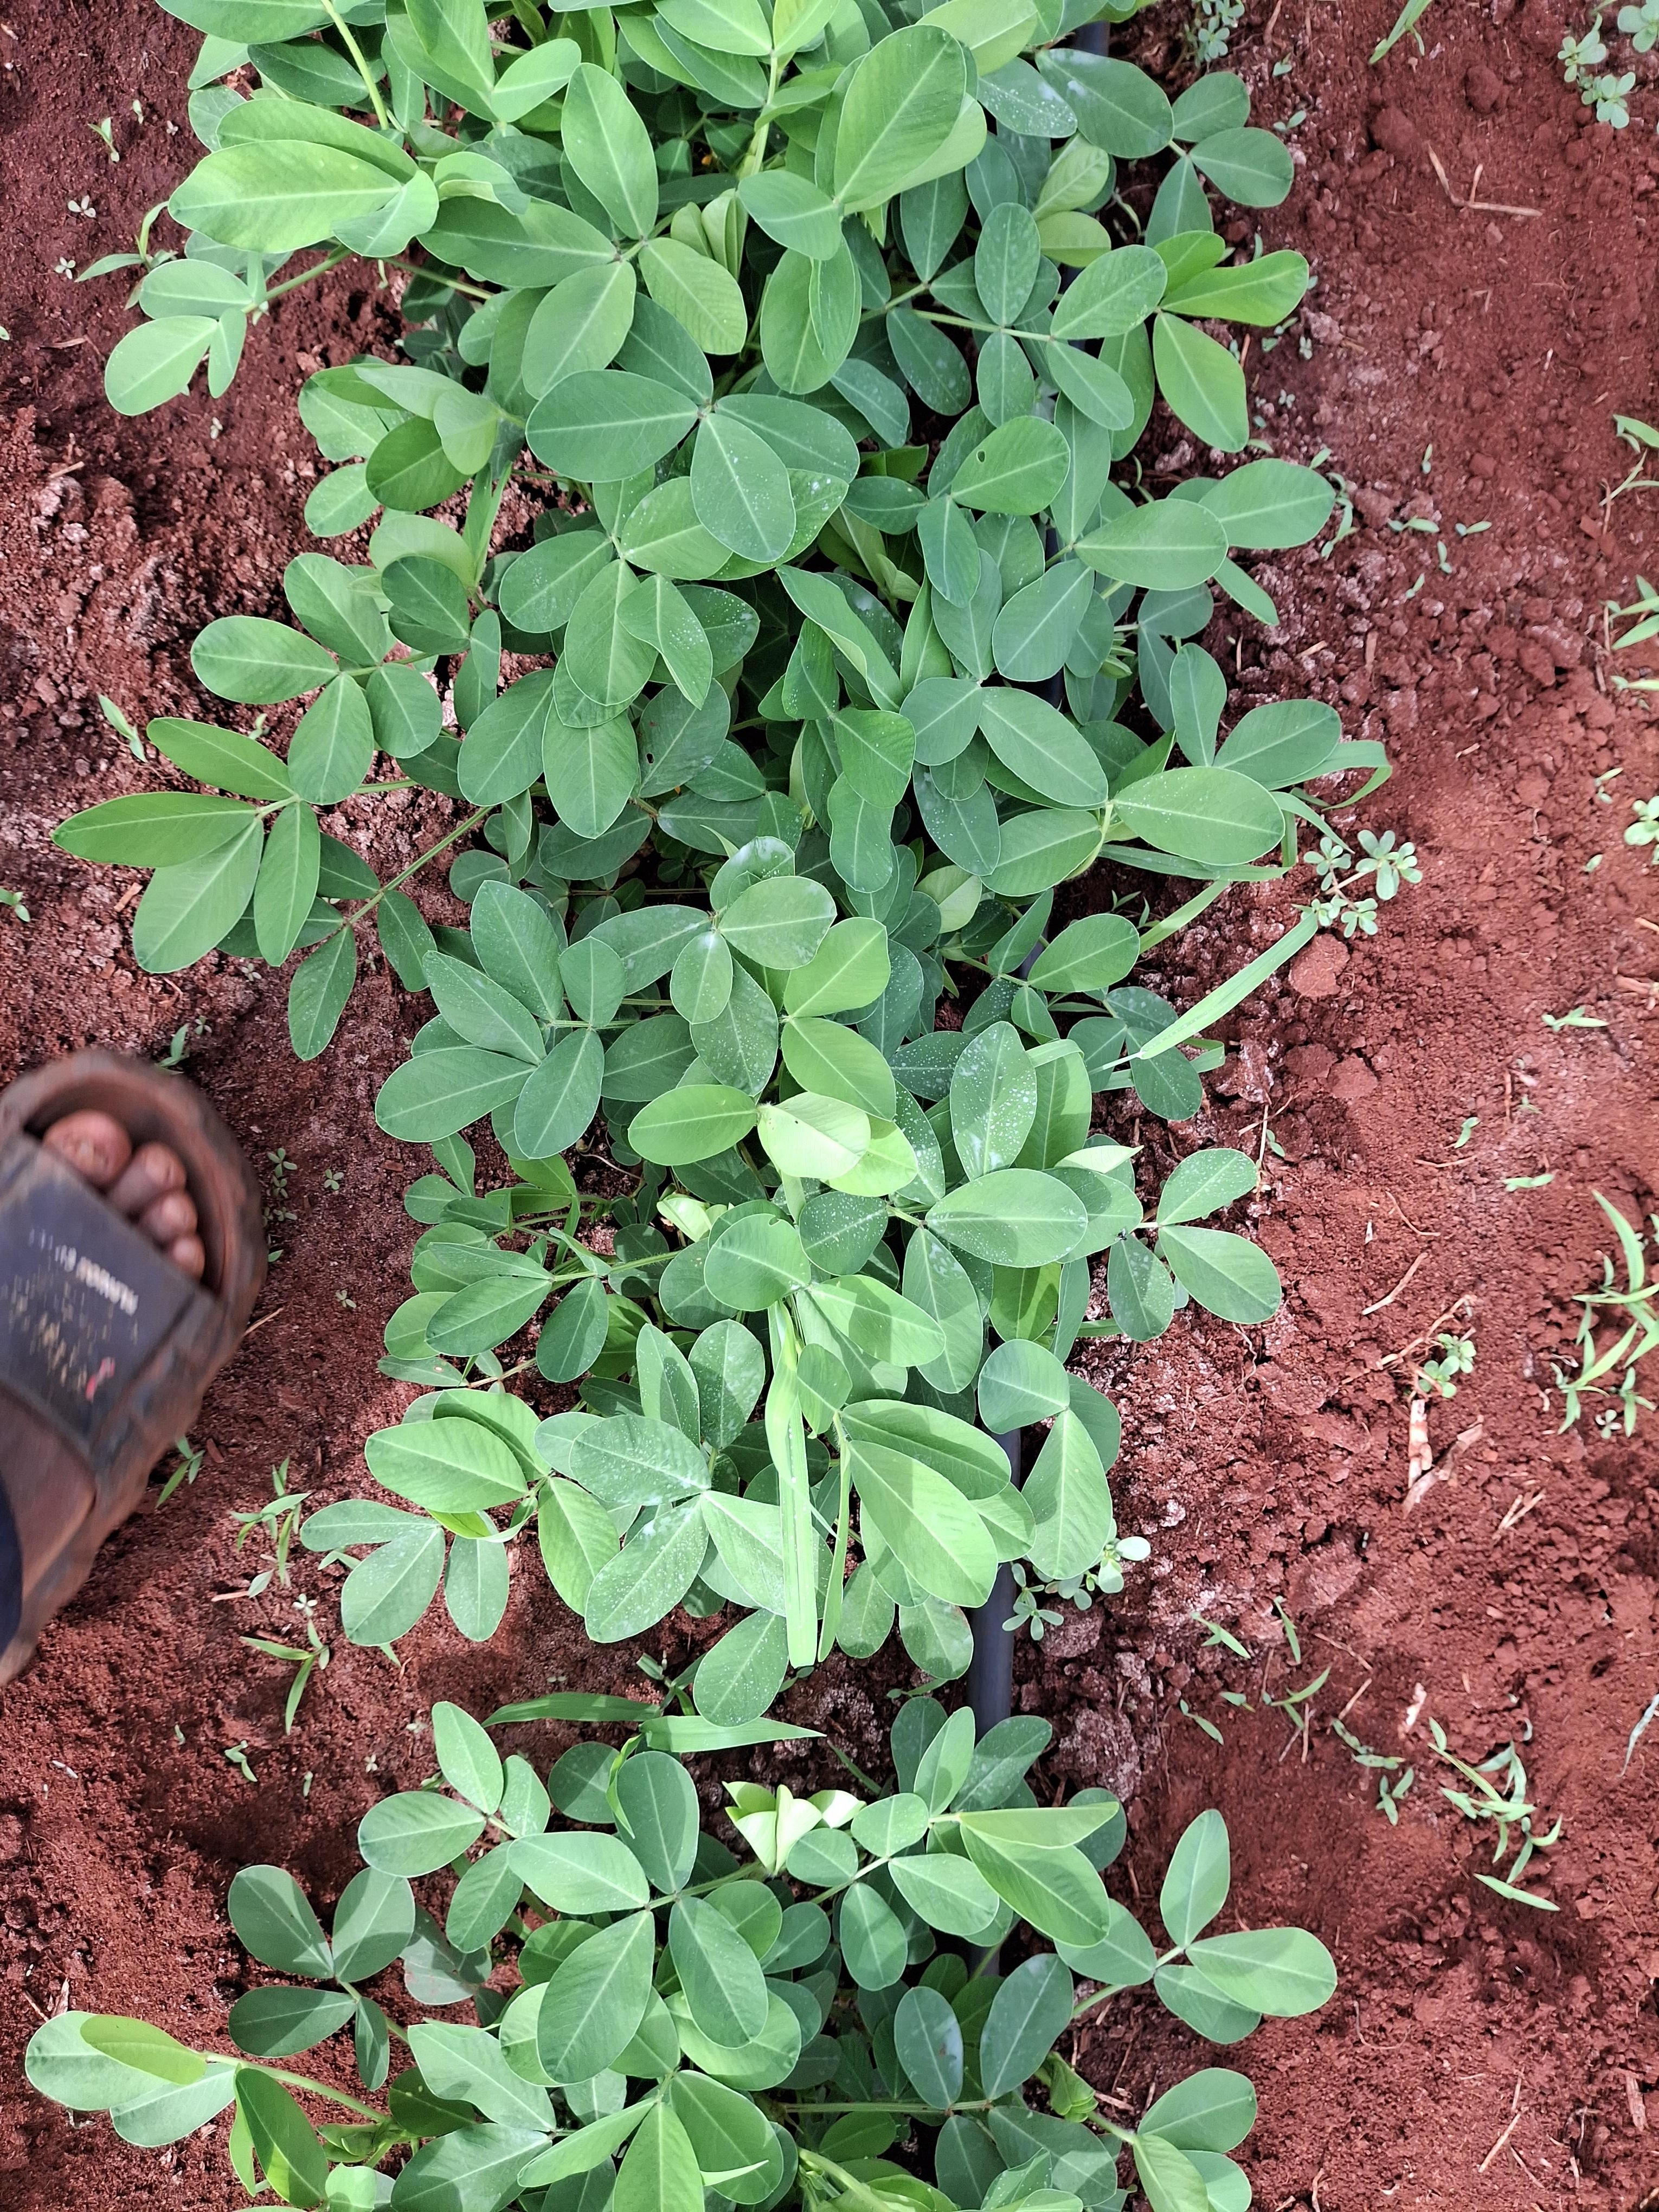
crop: groundnut
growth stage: flowering
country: Kenya
